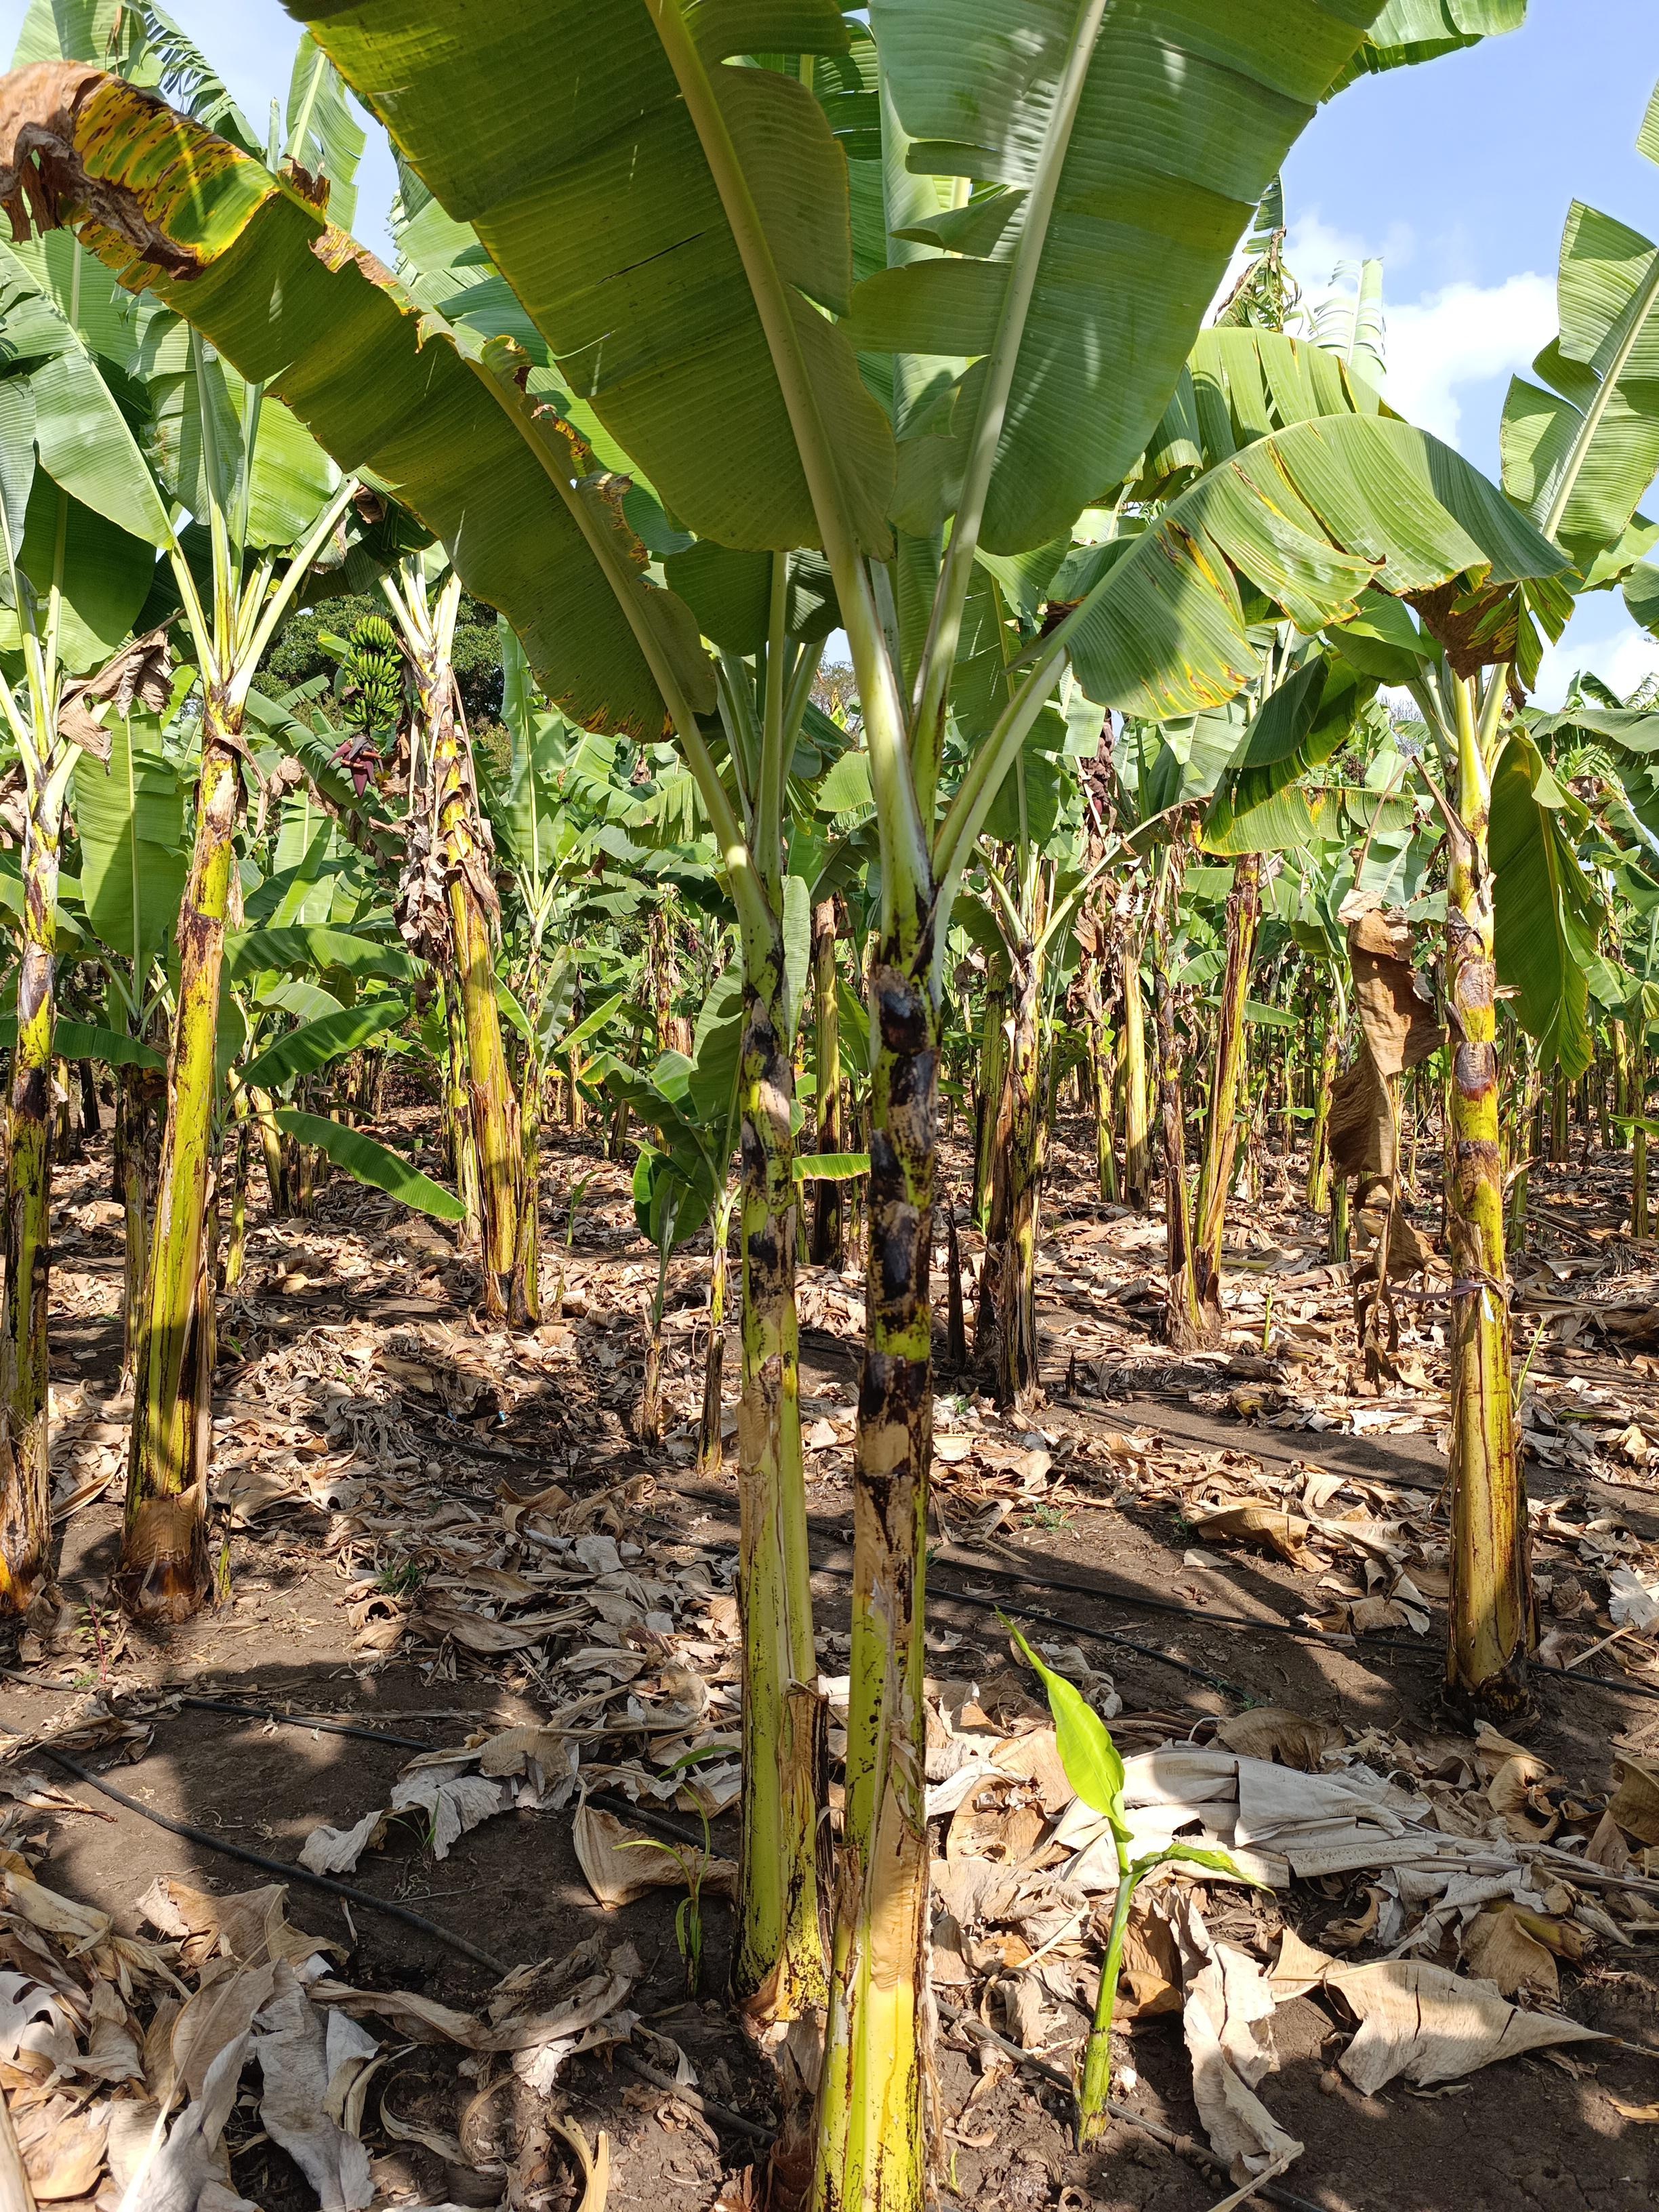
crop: banana
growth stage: vegetative
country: Tanzania
